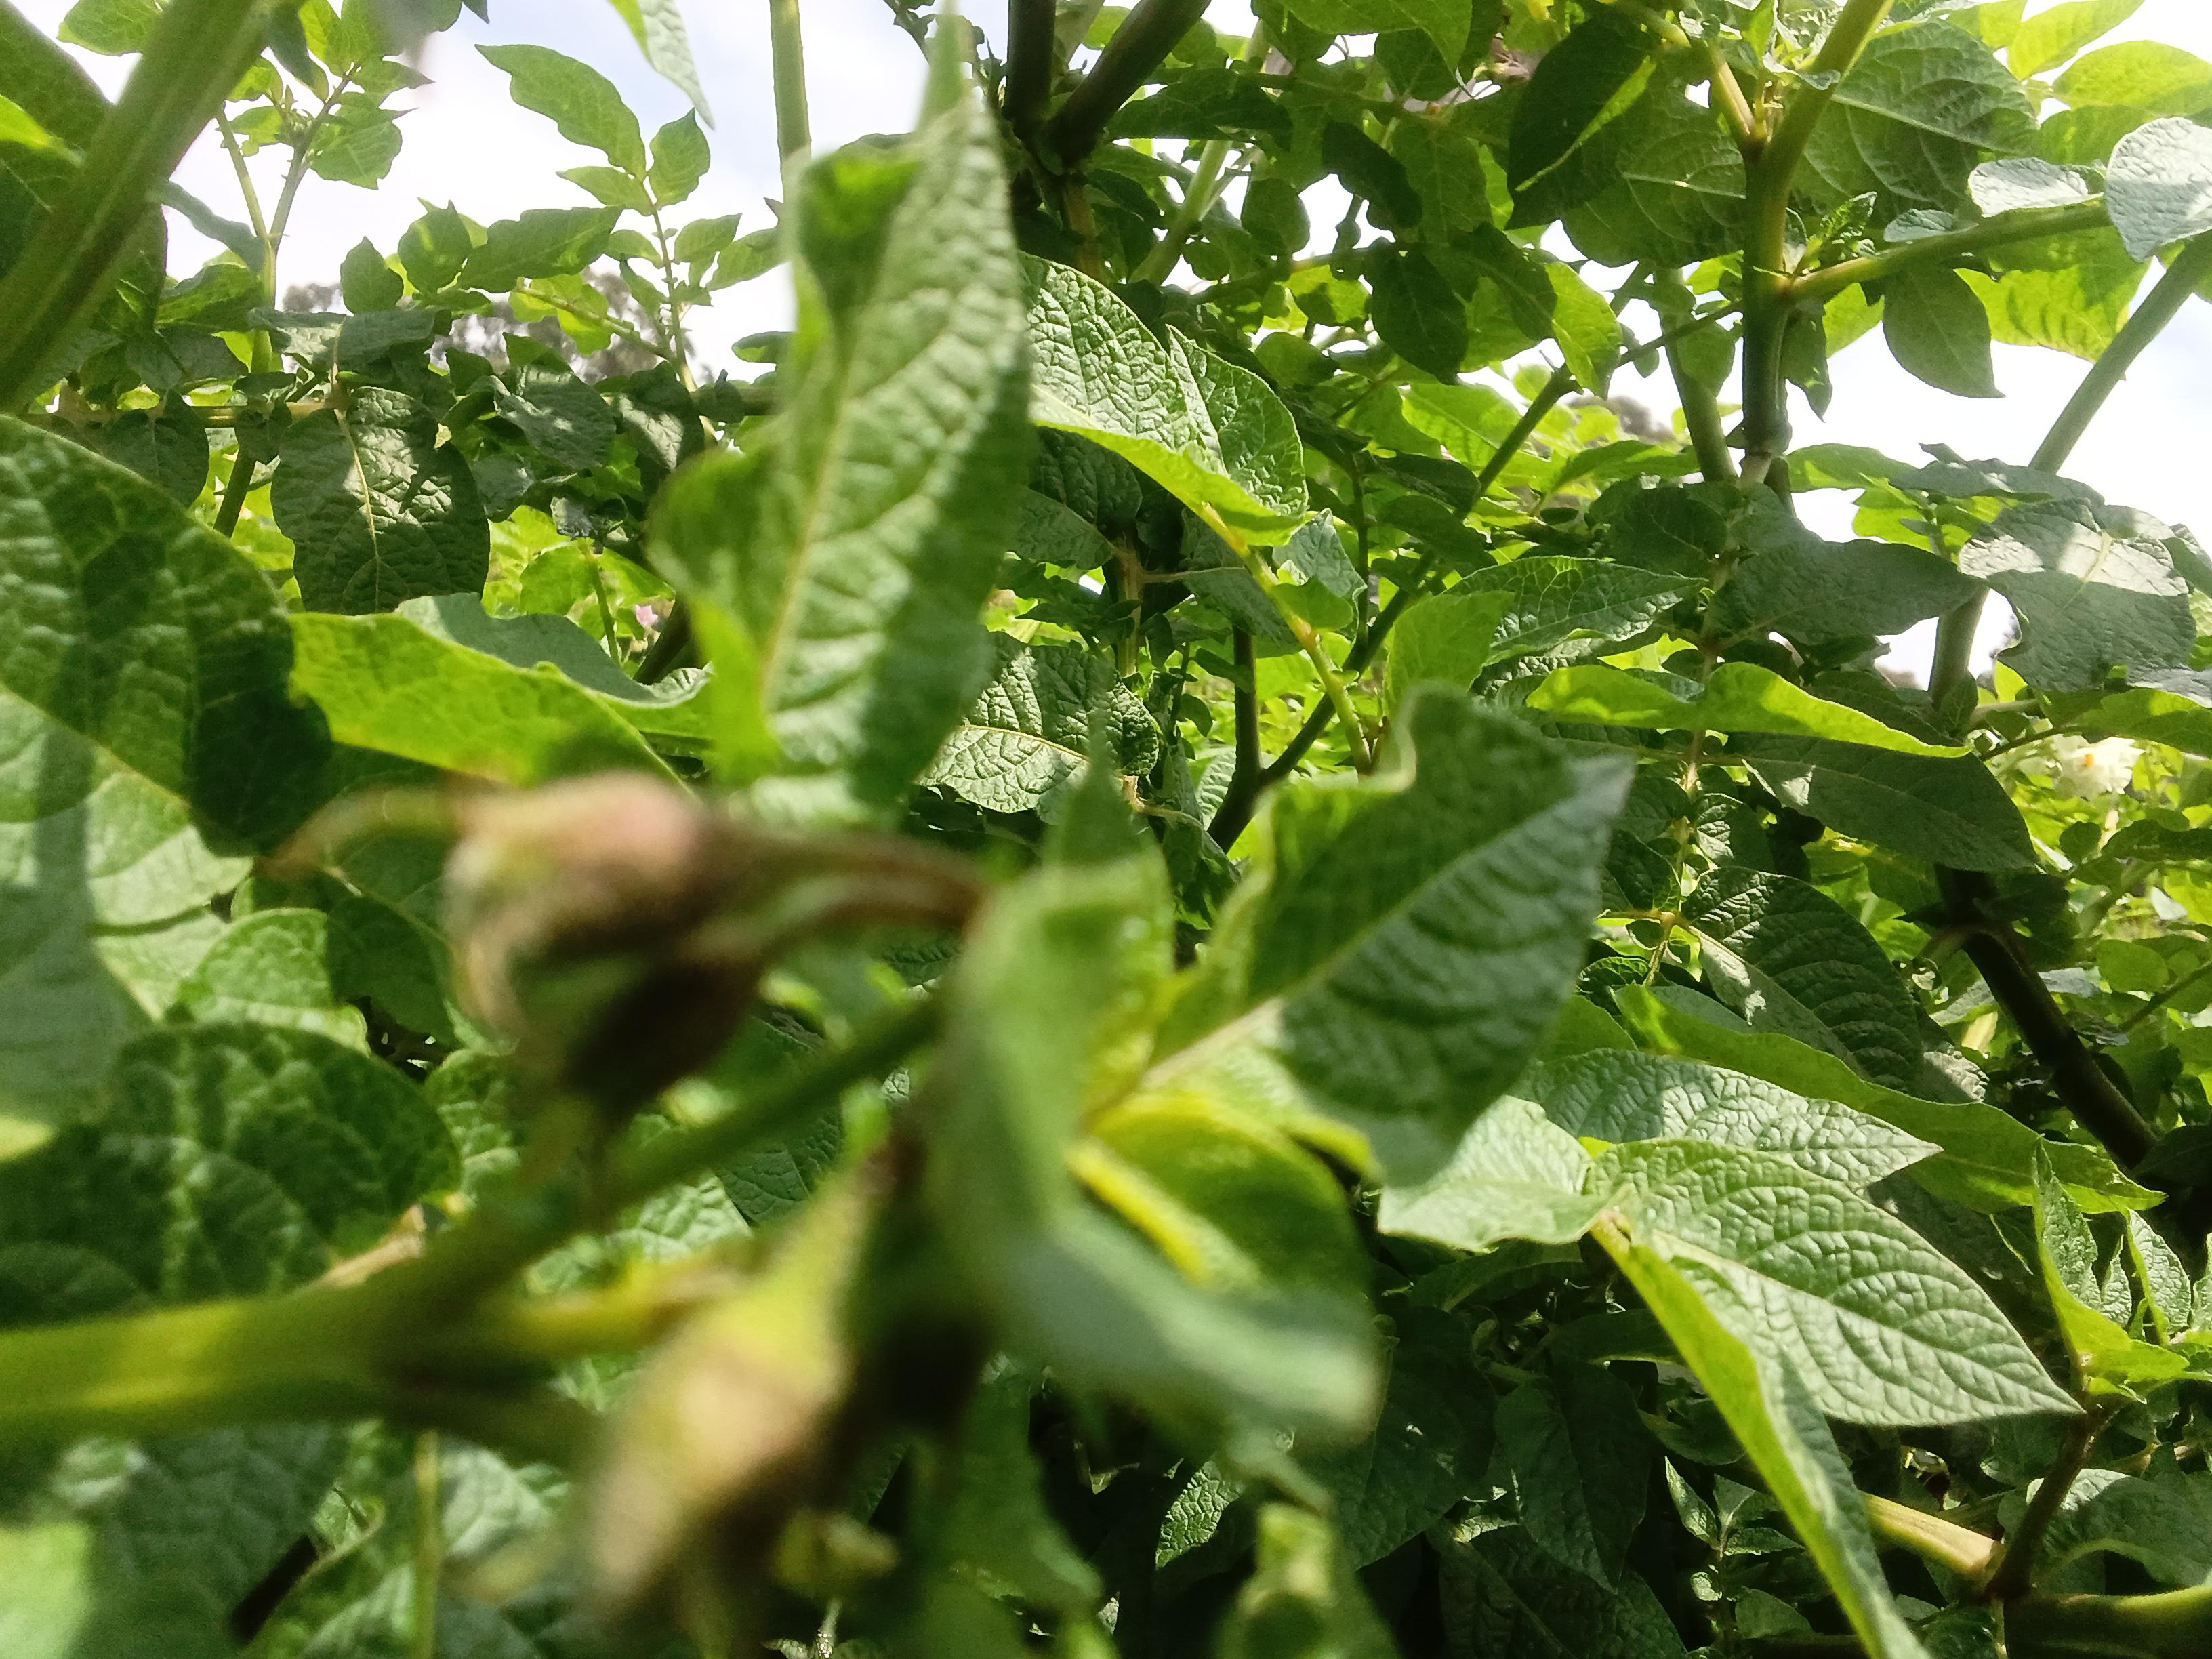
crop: potato
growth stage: flowering
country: Kenya
